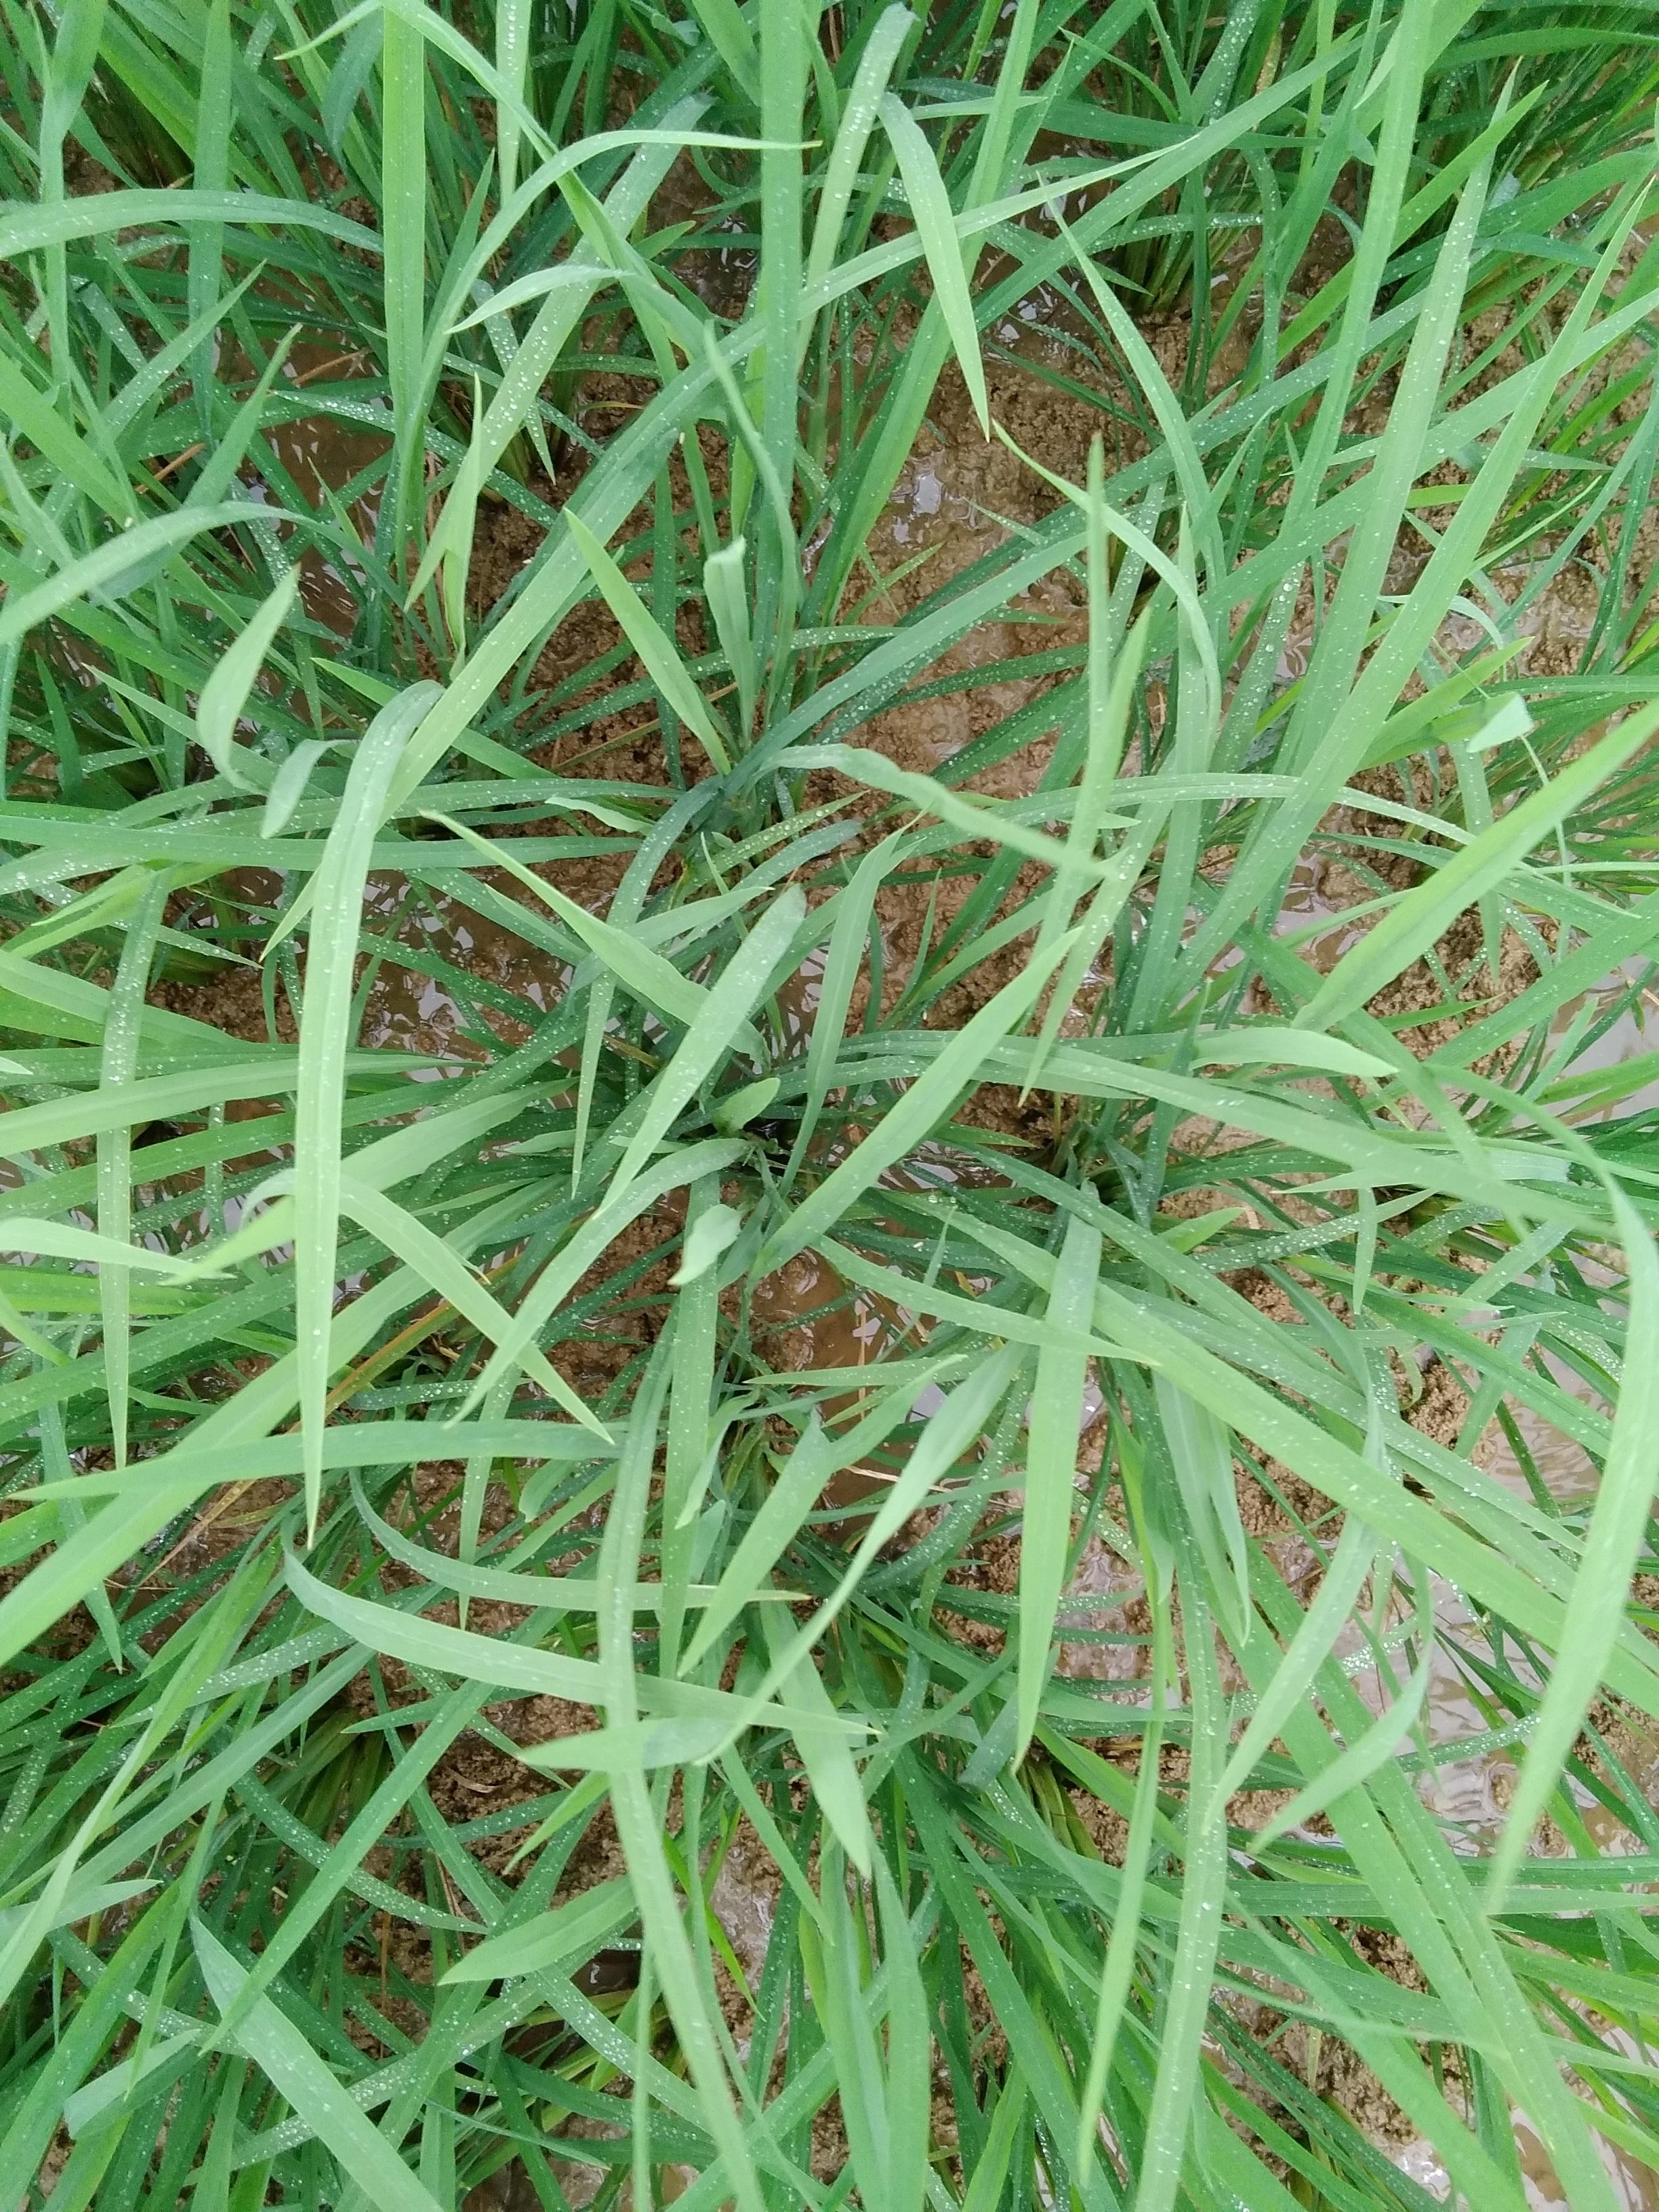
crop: rice
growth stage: vegetative
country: Nigeria
